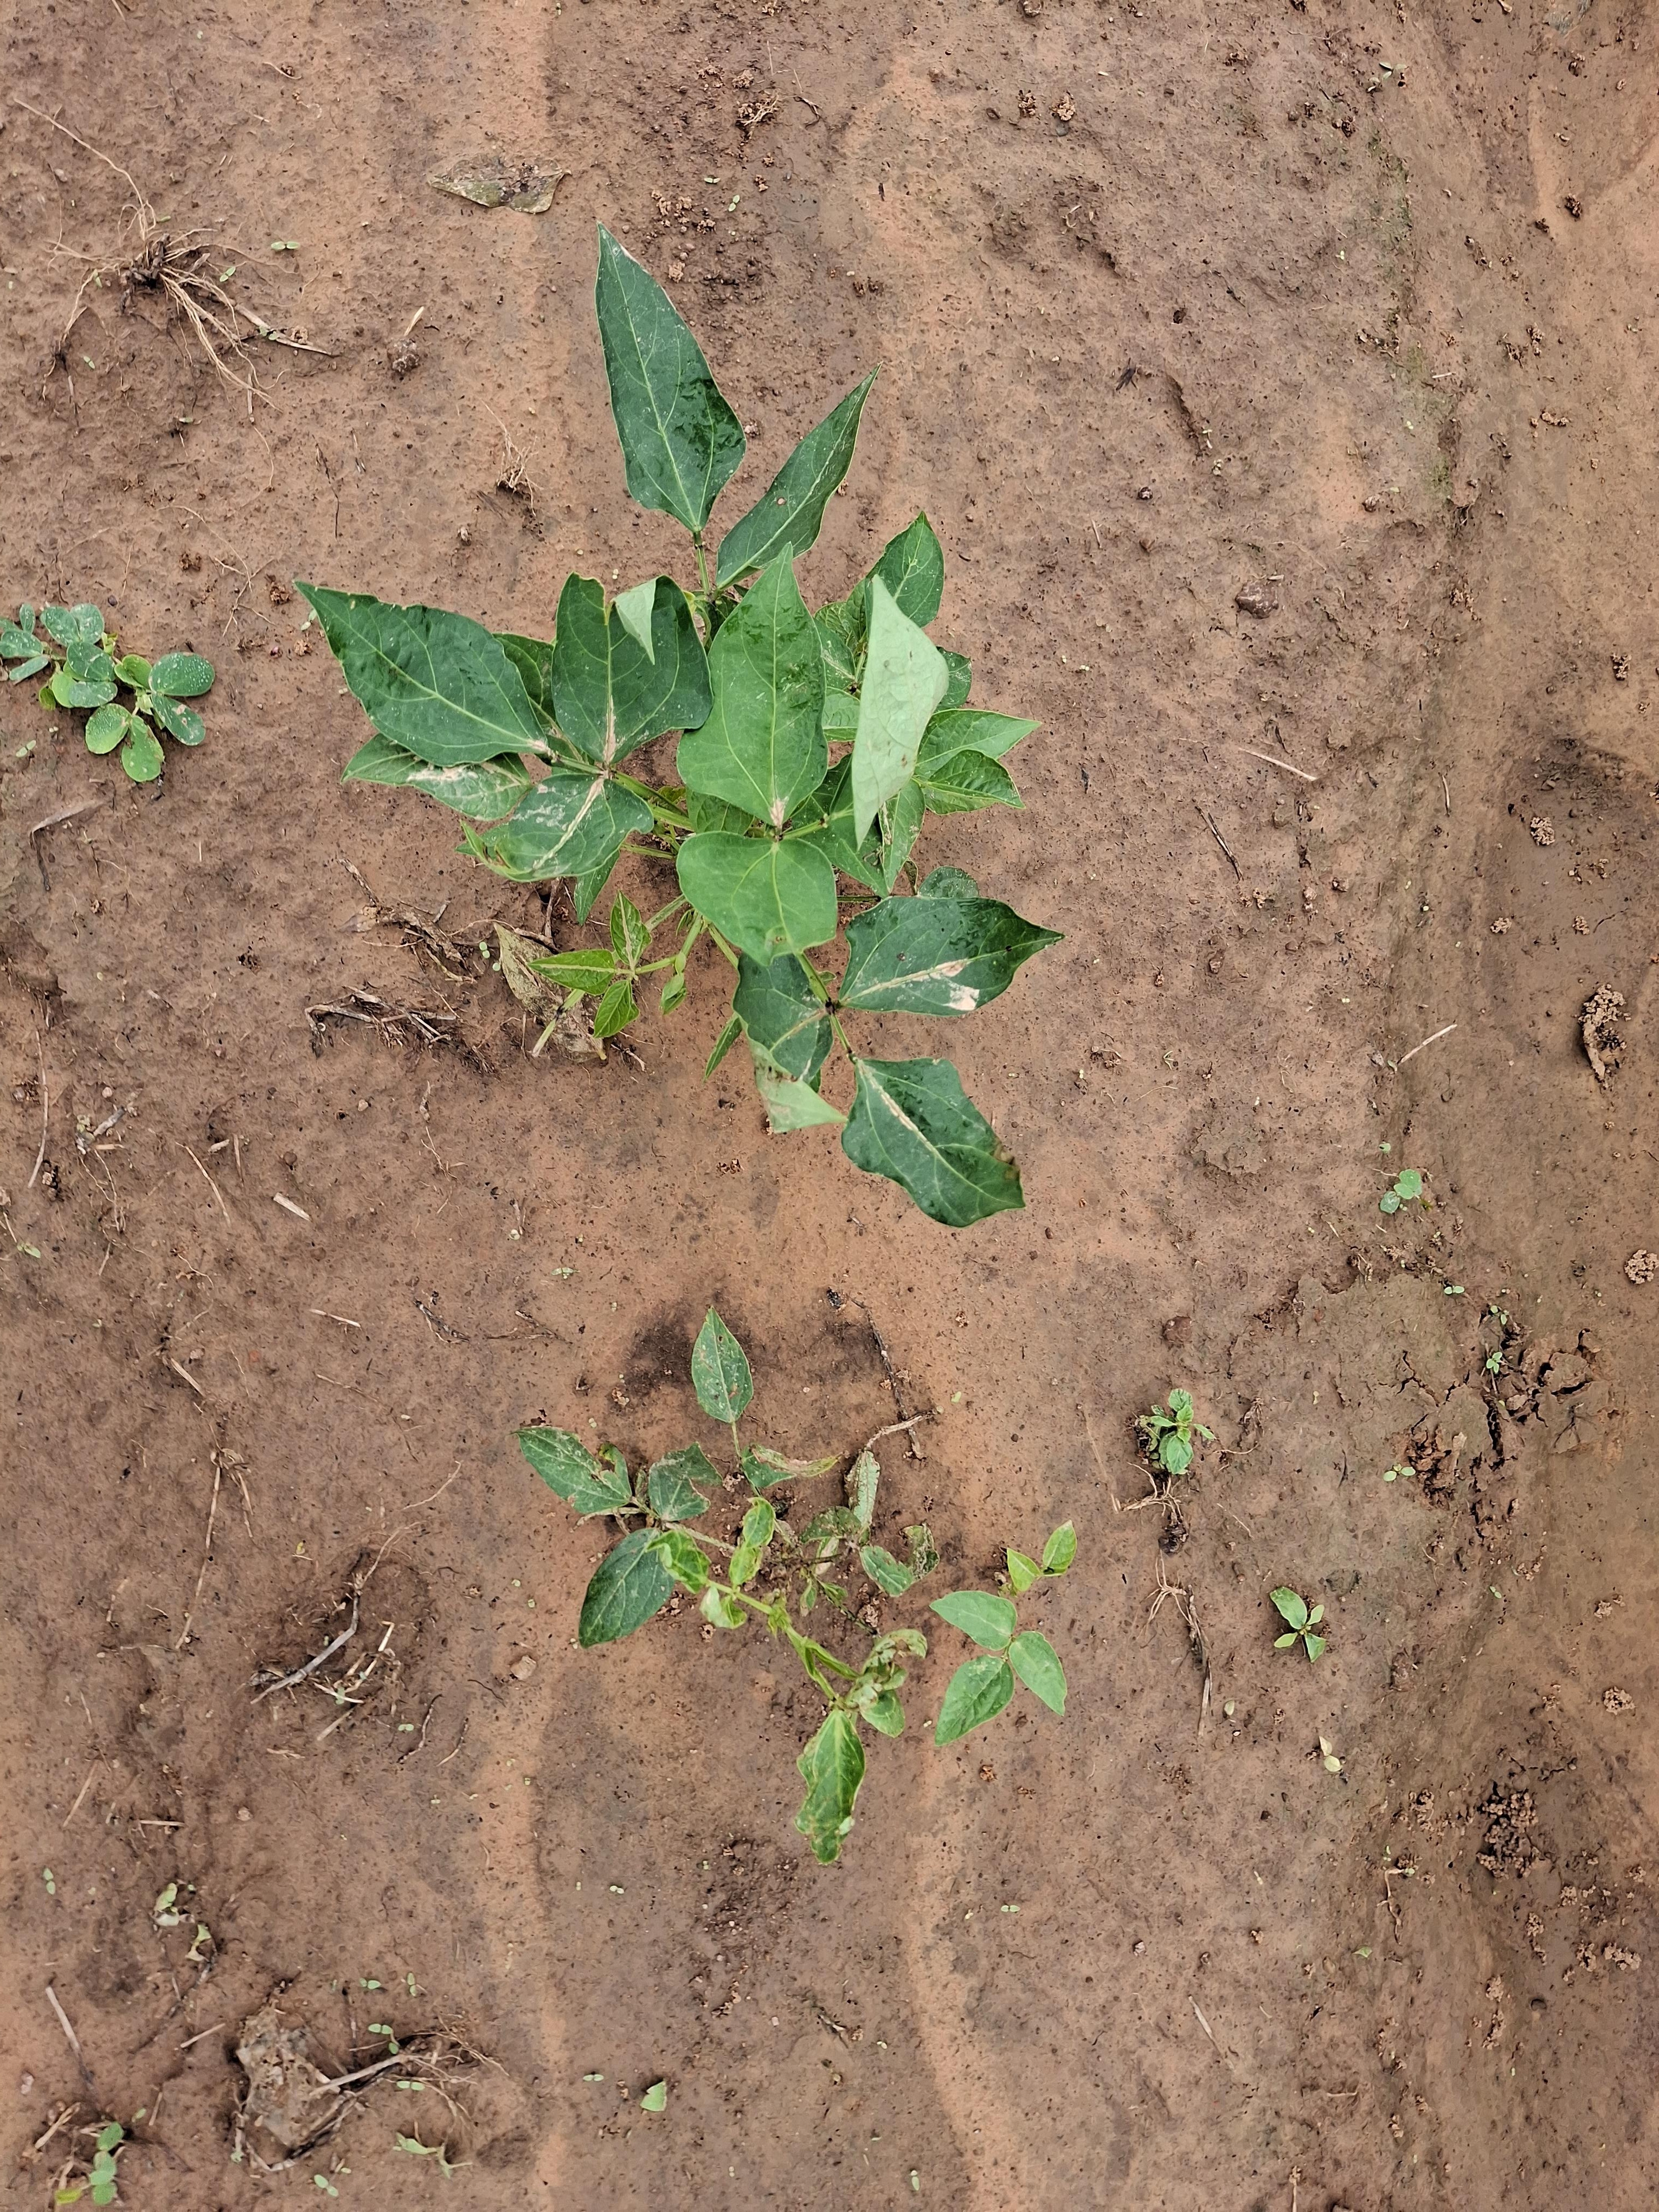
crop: cowpea
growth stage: vegetative
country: Nigeria
